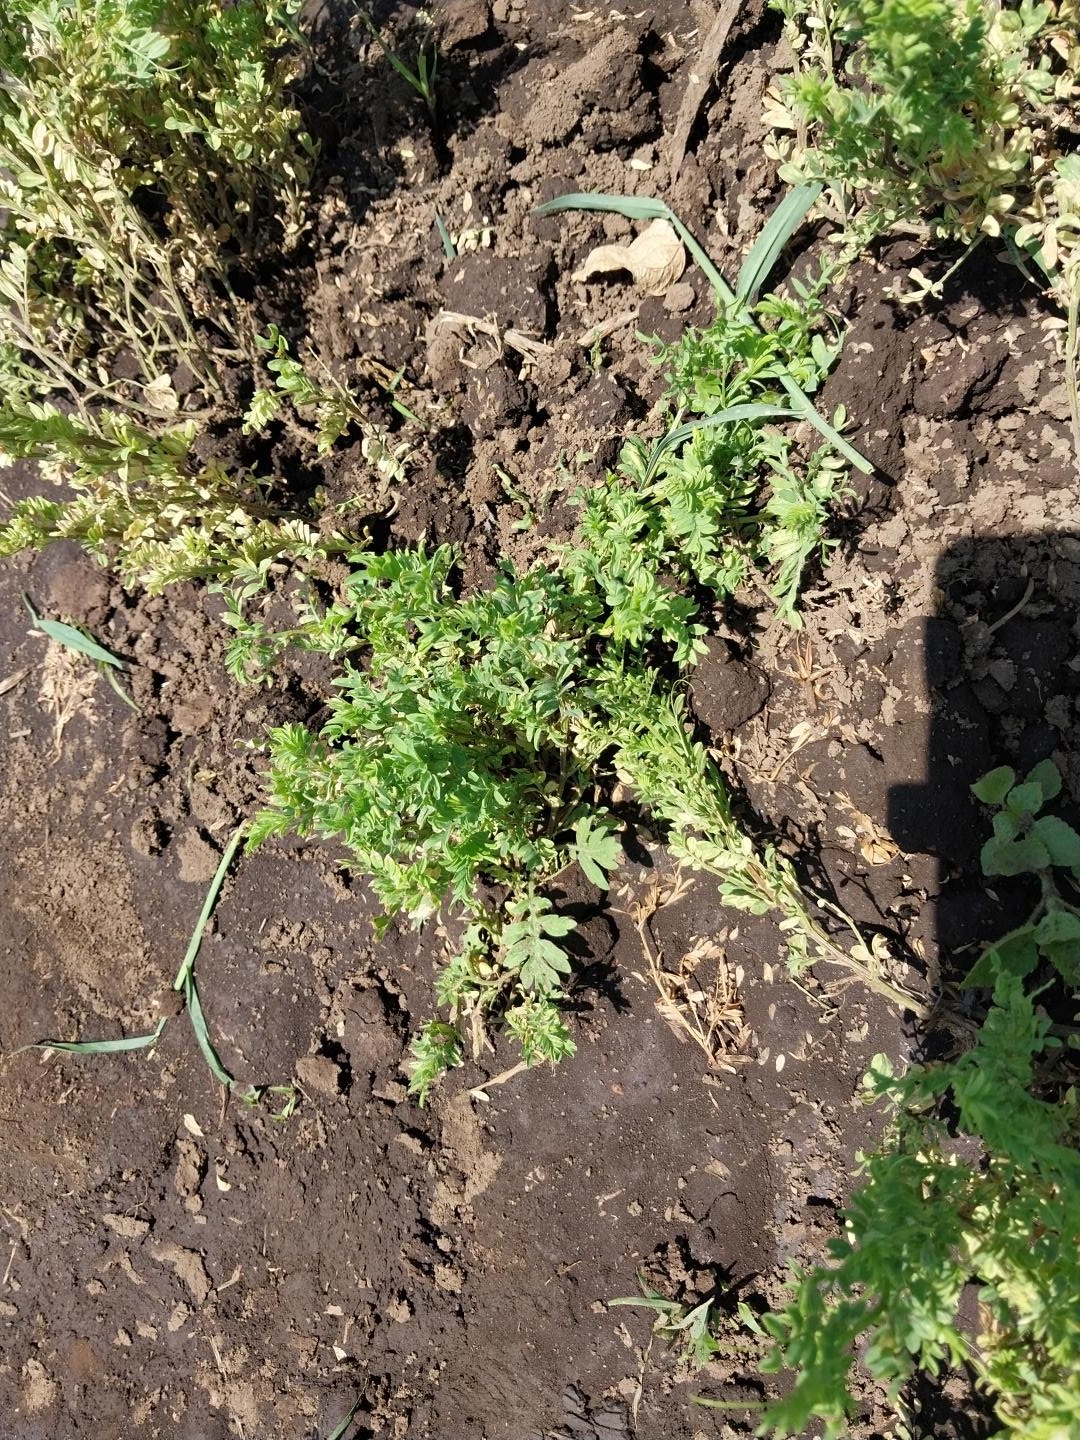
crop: lentil
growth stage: flowering
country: Tanzania
